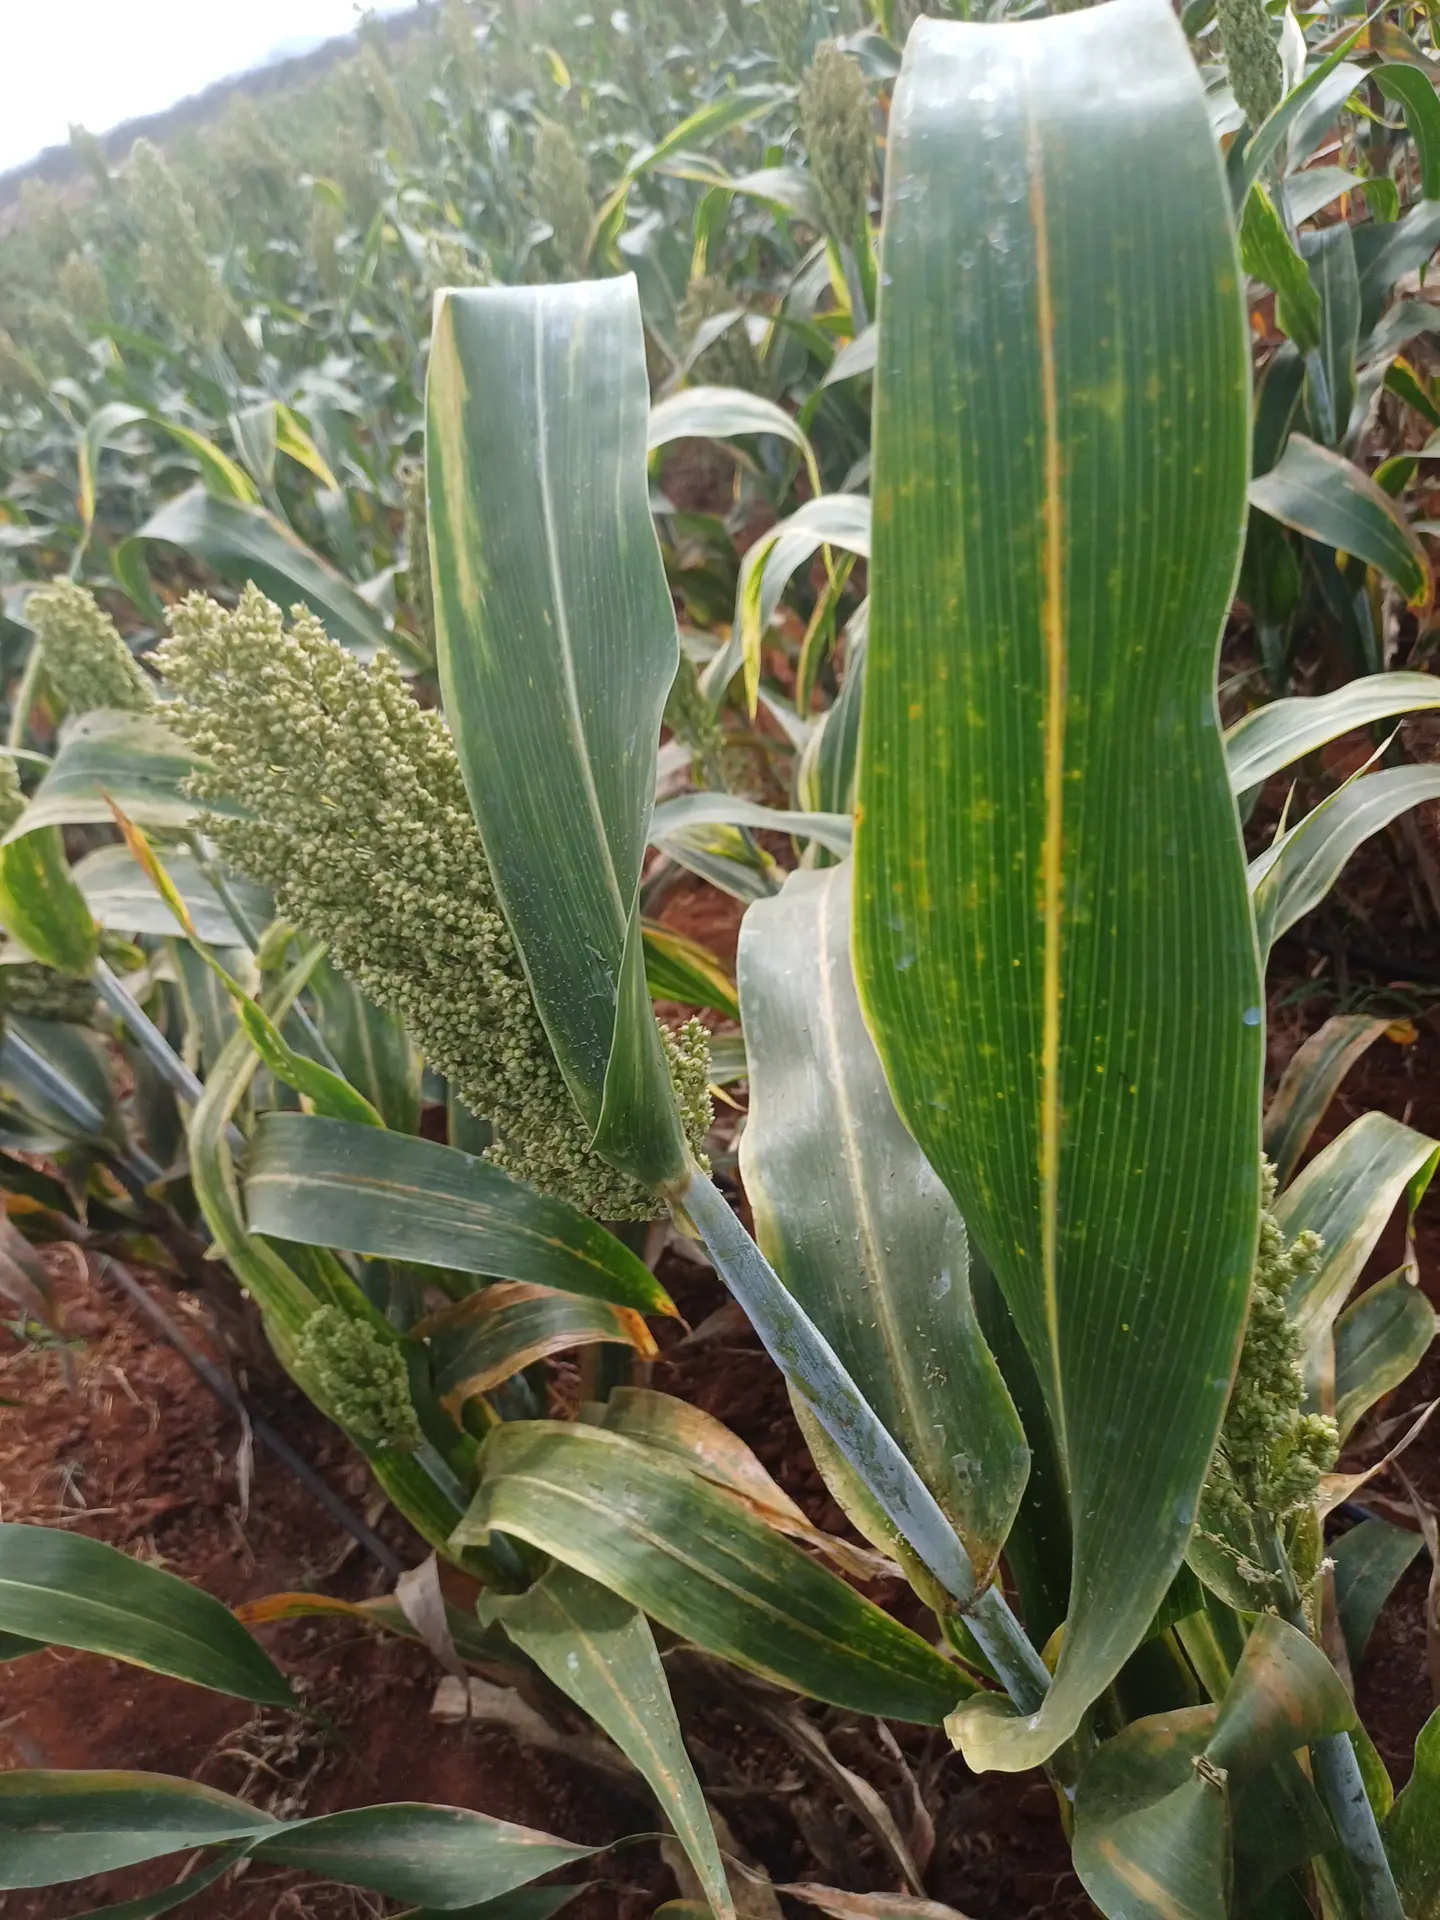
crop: sorghum
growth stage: filling grain
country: Kenya
